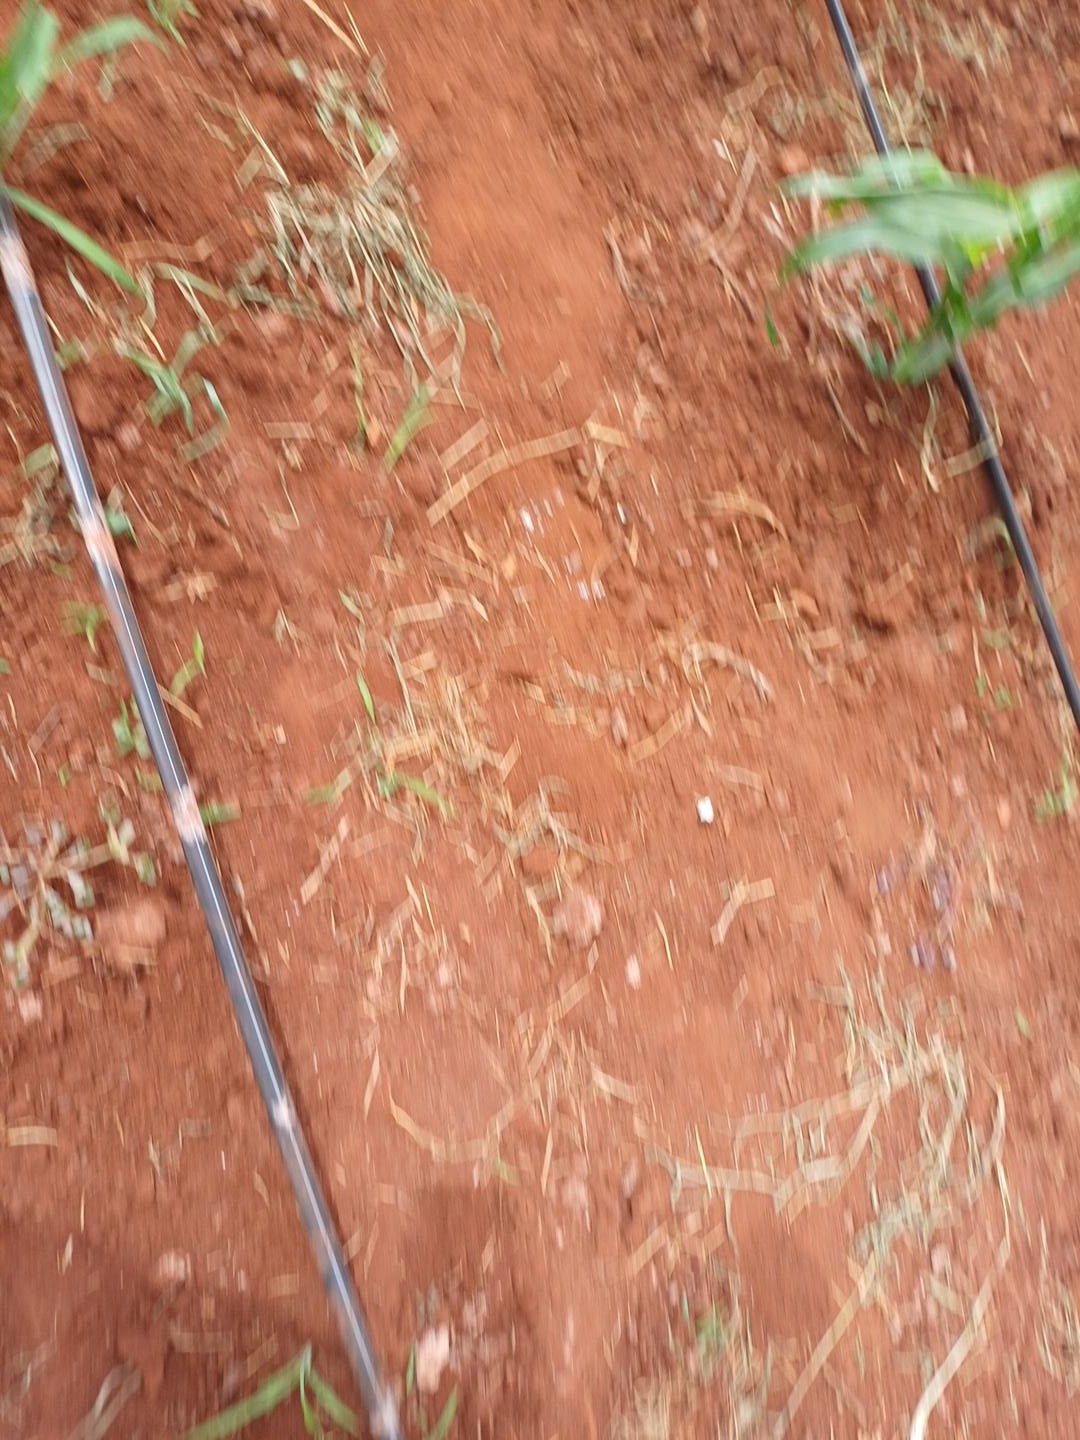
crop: sorghum
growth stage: vegetative
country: Kenya
